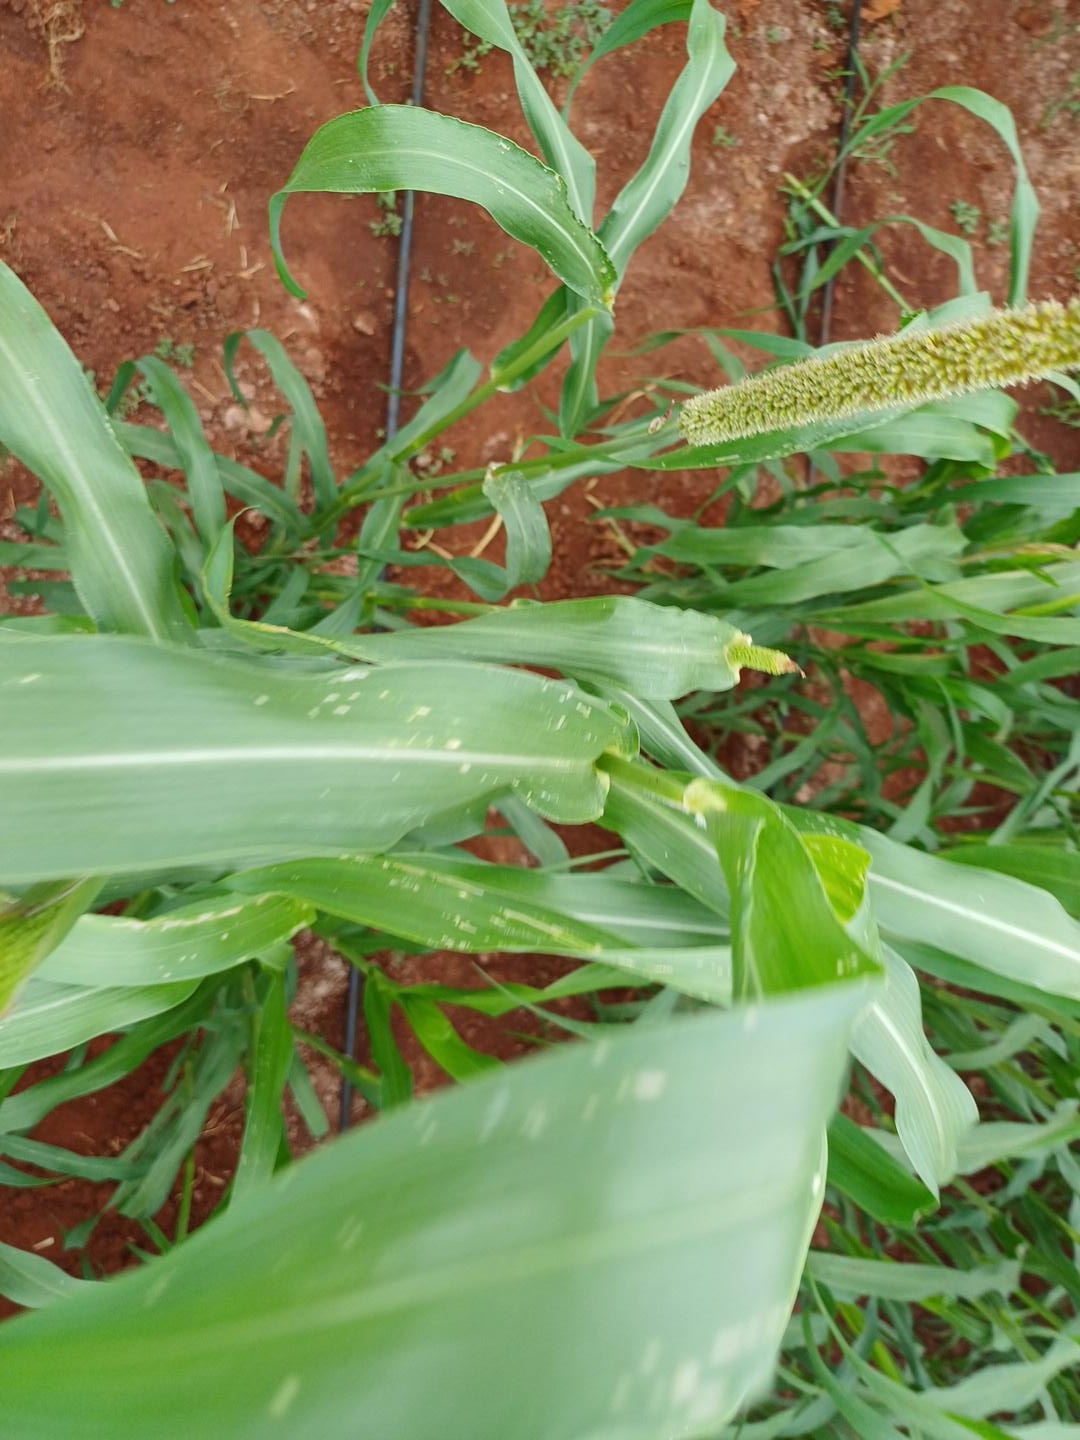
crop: pearl millet
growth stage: flowering
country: Kenya
